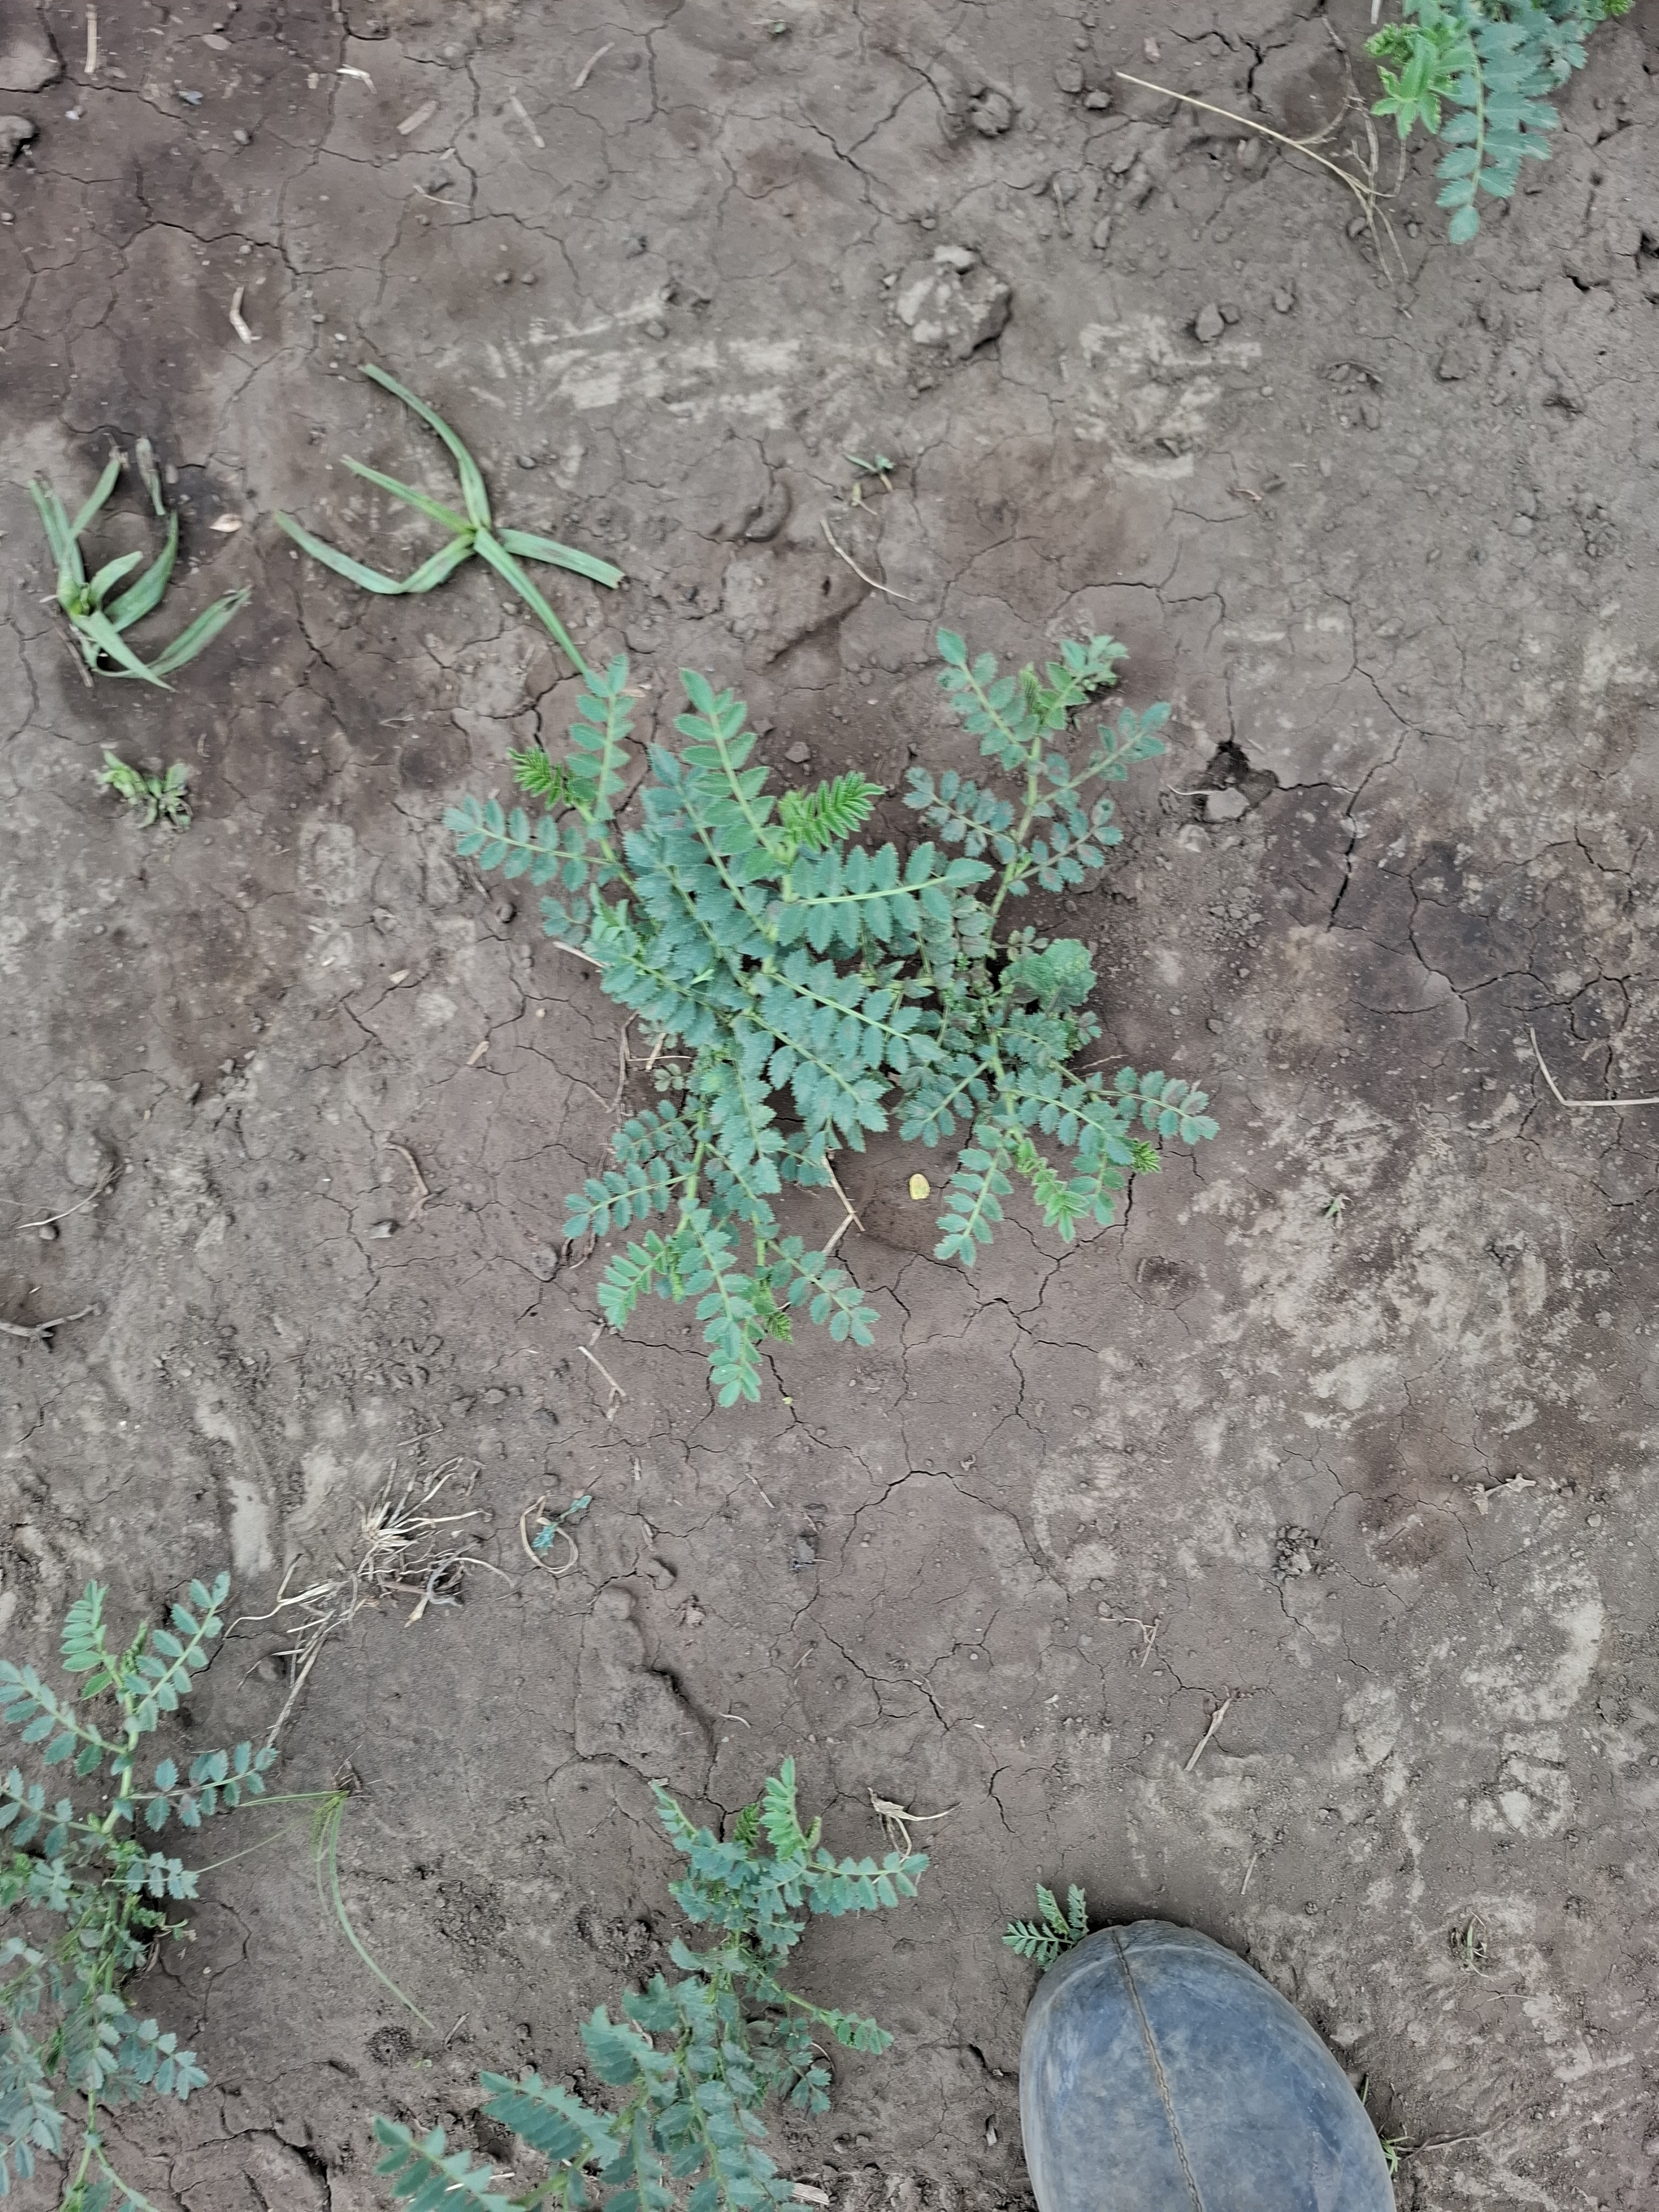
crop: chickpea
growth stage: vegetative
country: Tanzania
